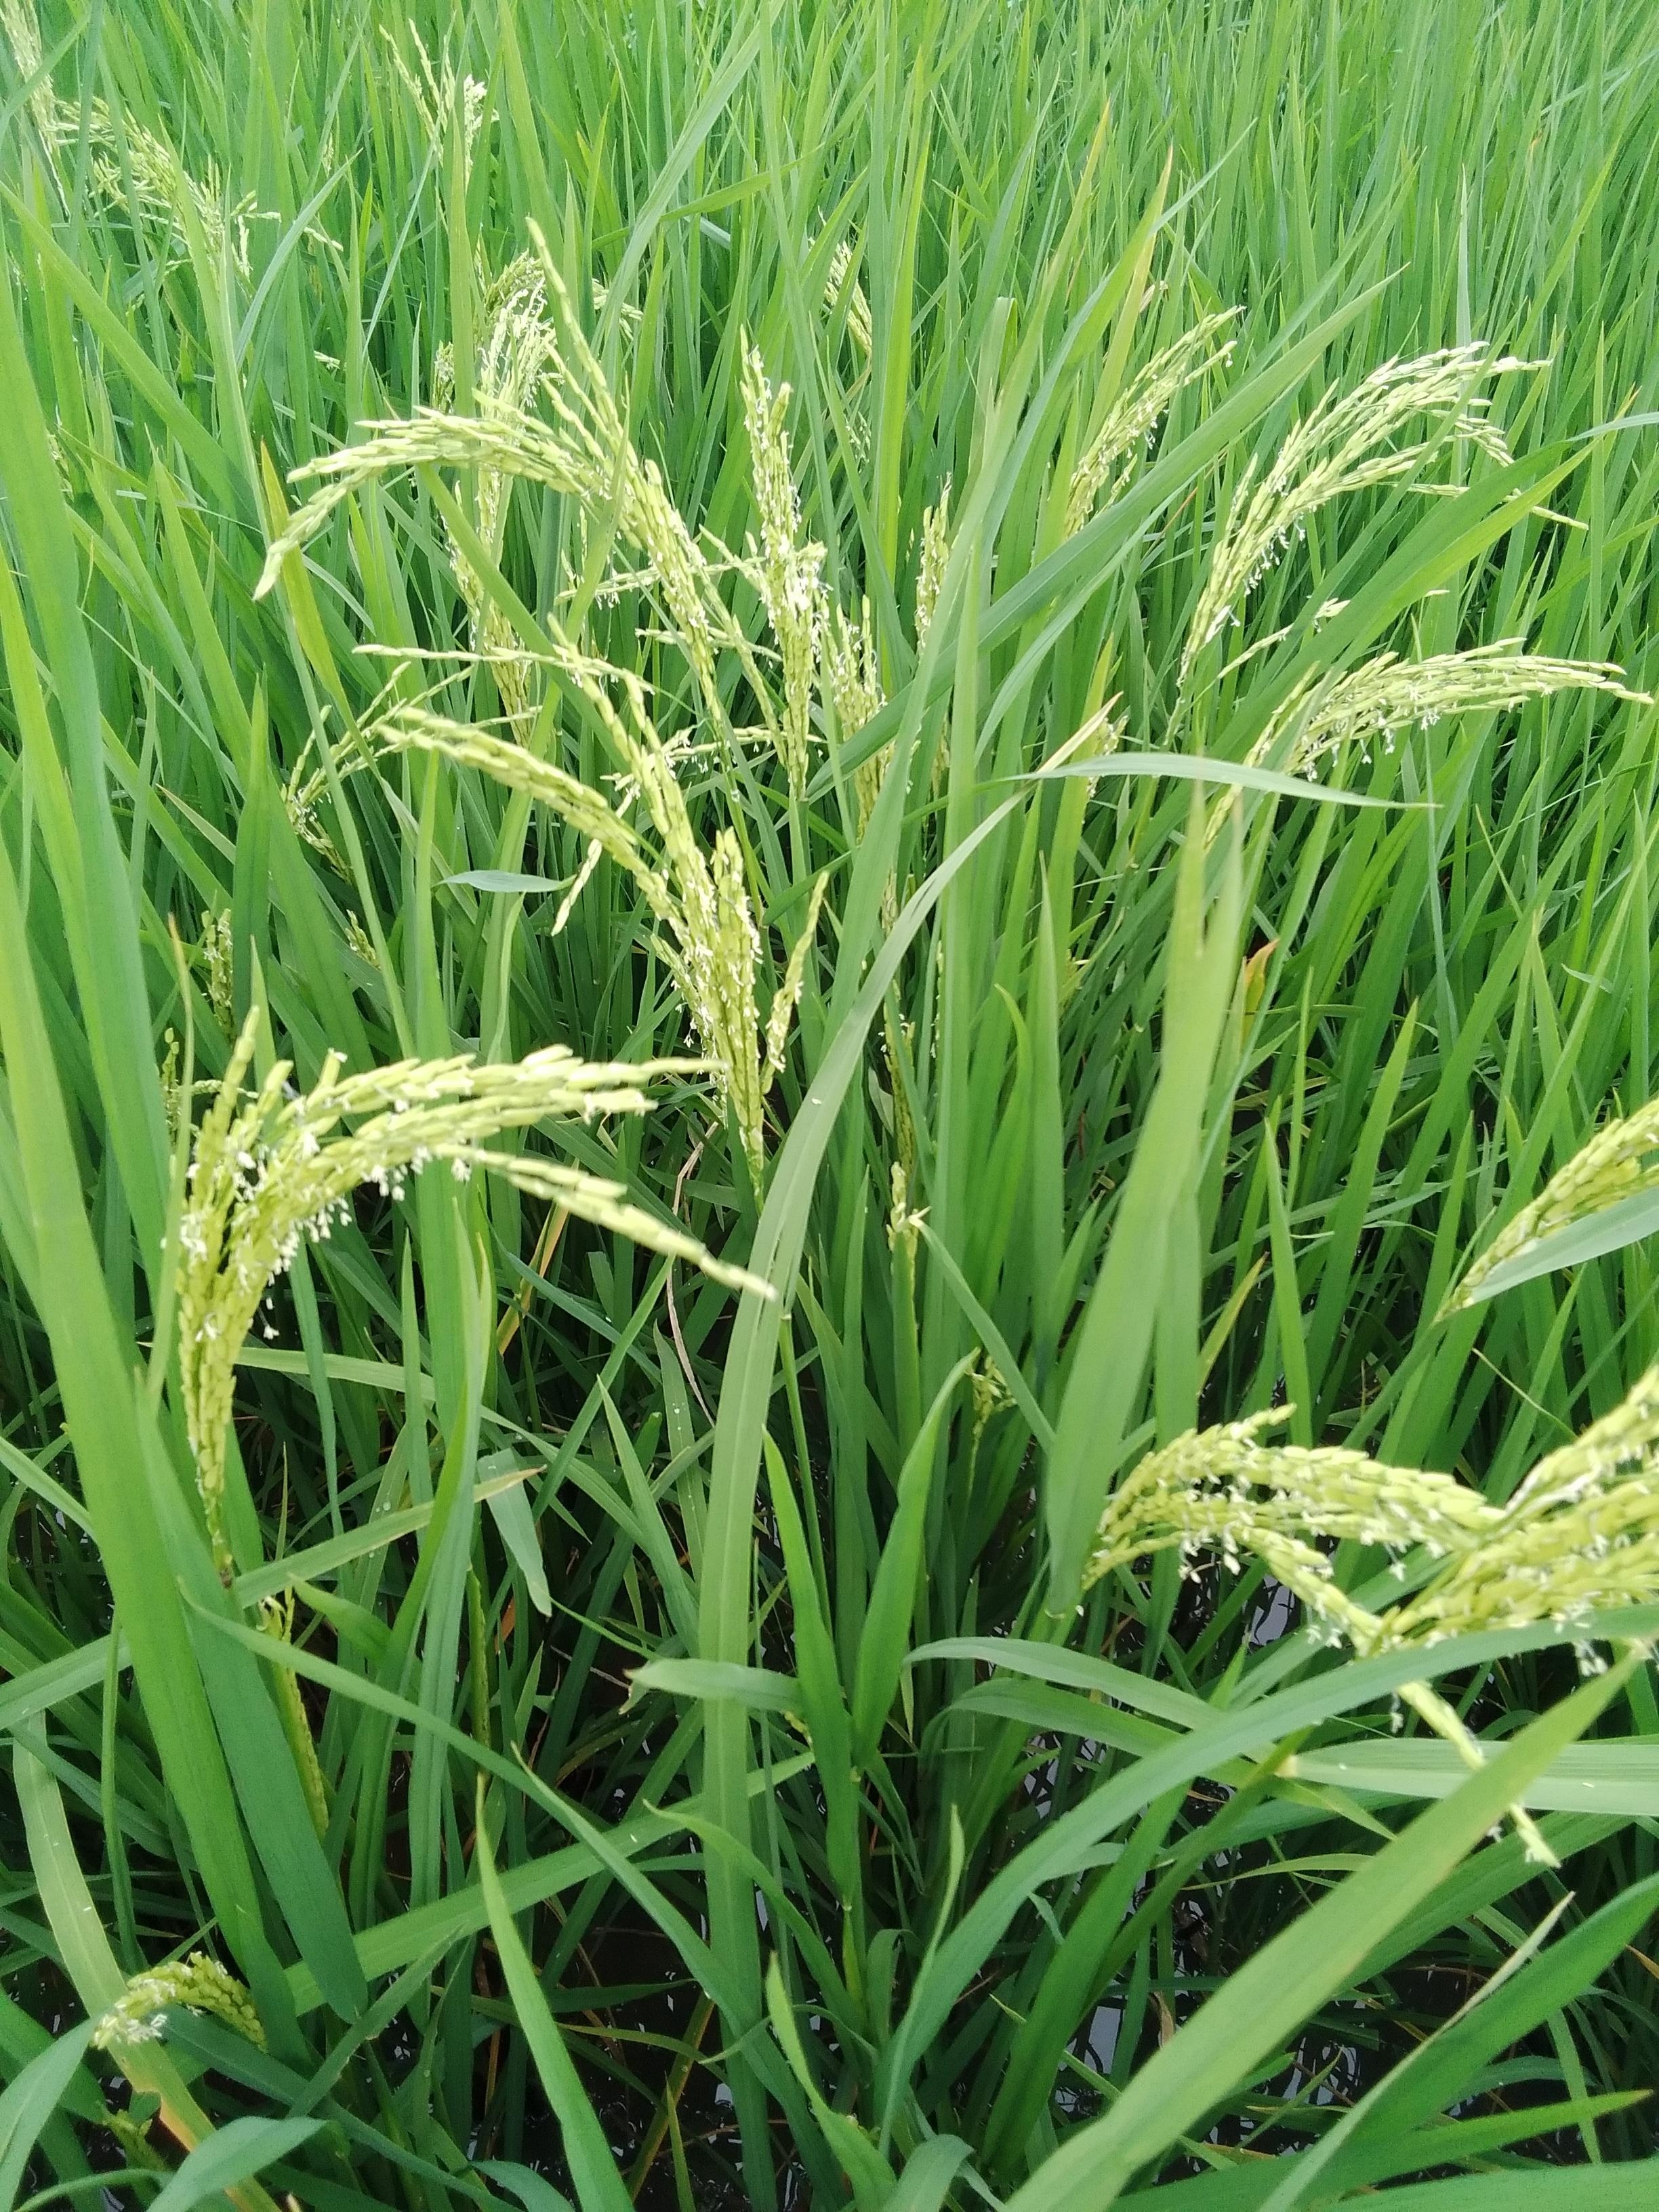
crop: rice
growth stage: flowering
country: Nigeria
